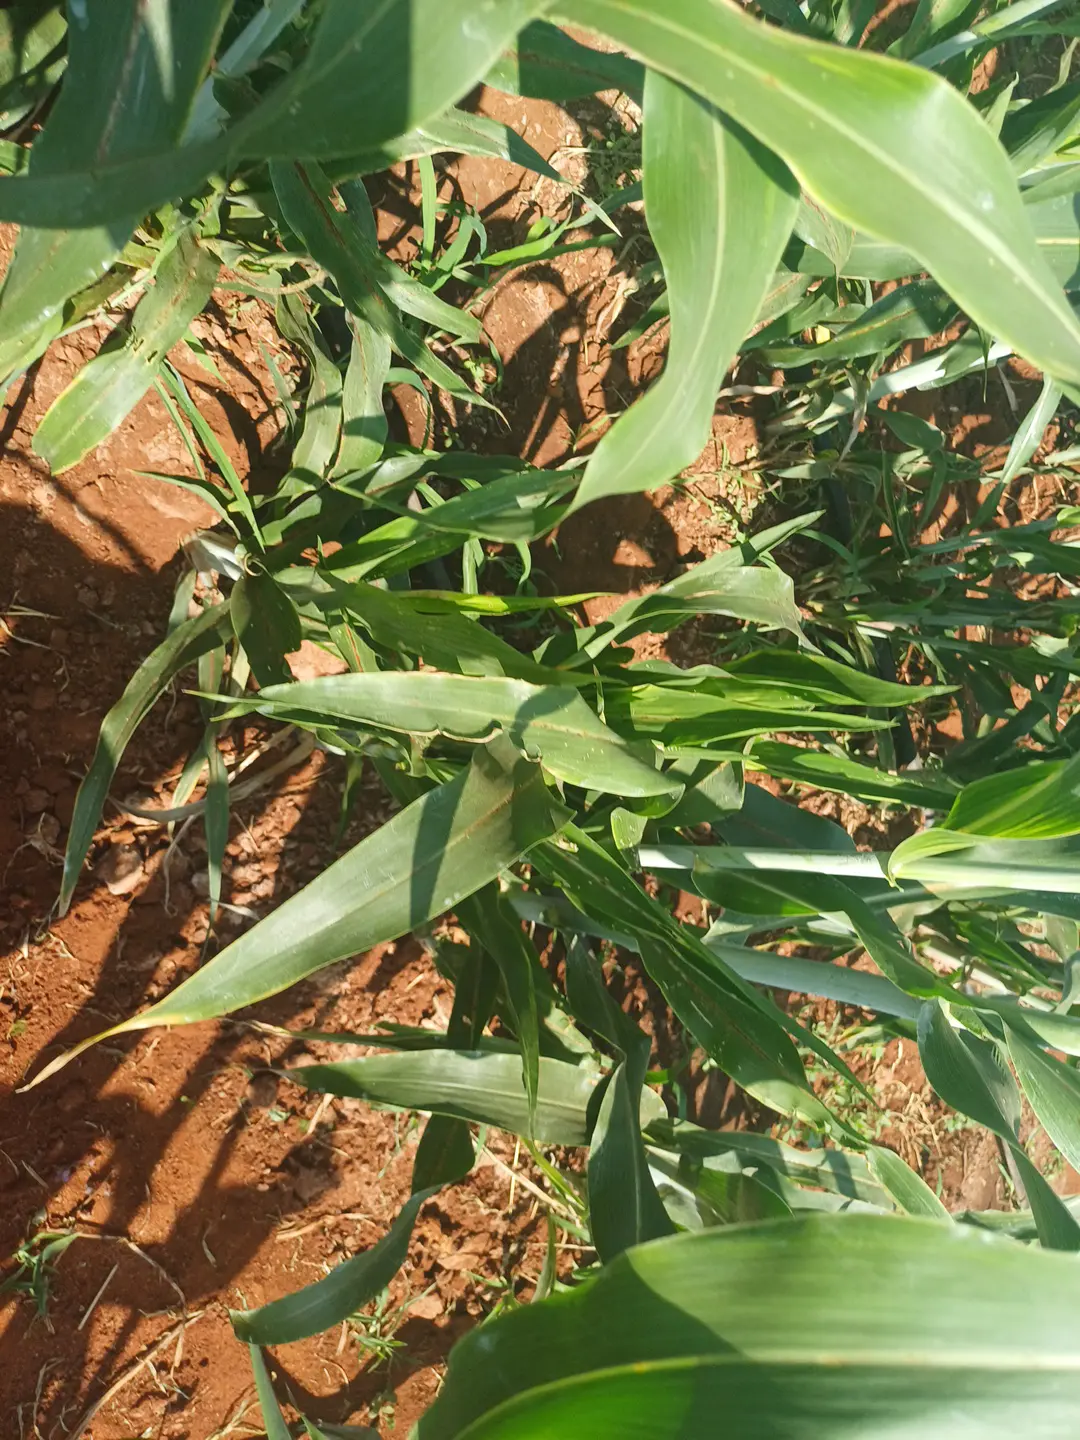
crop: sorghum
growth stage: heading tuber
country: Kenya
